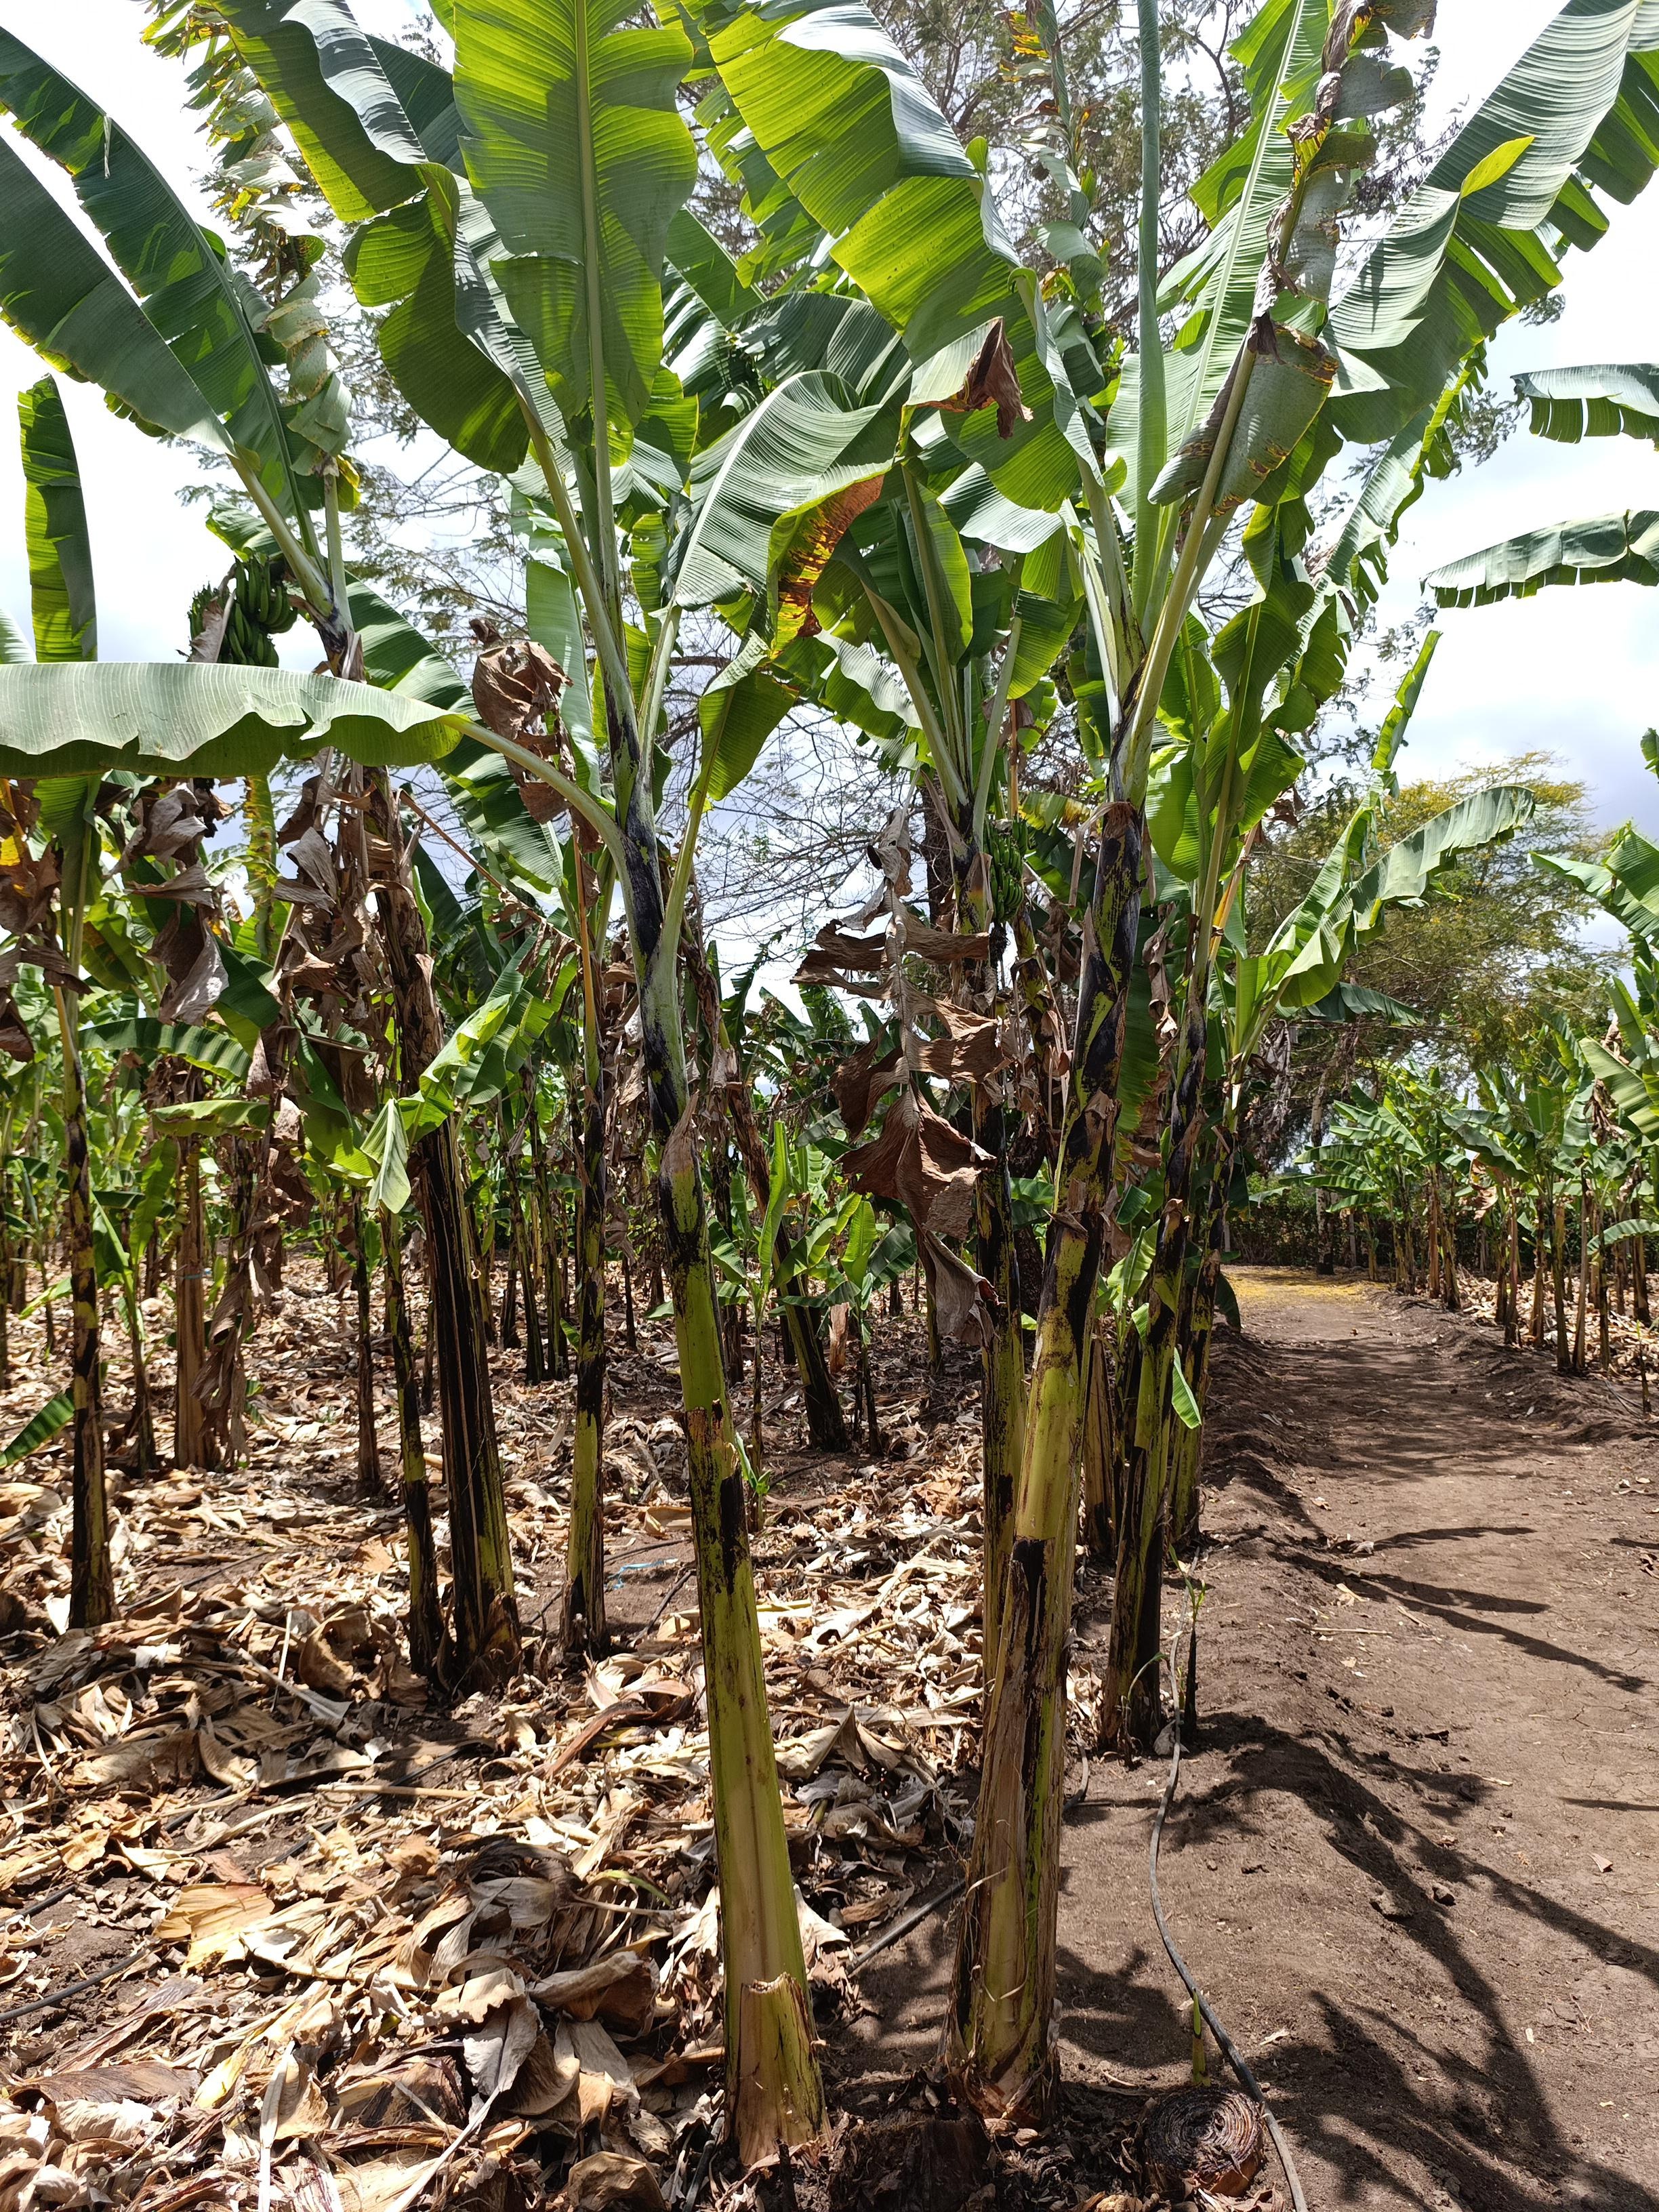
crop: banana
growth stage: vegetative
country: Tanzania
